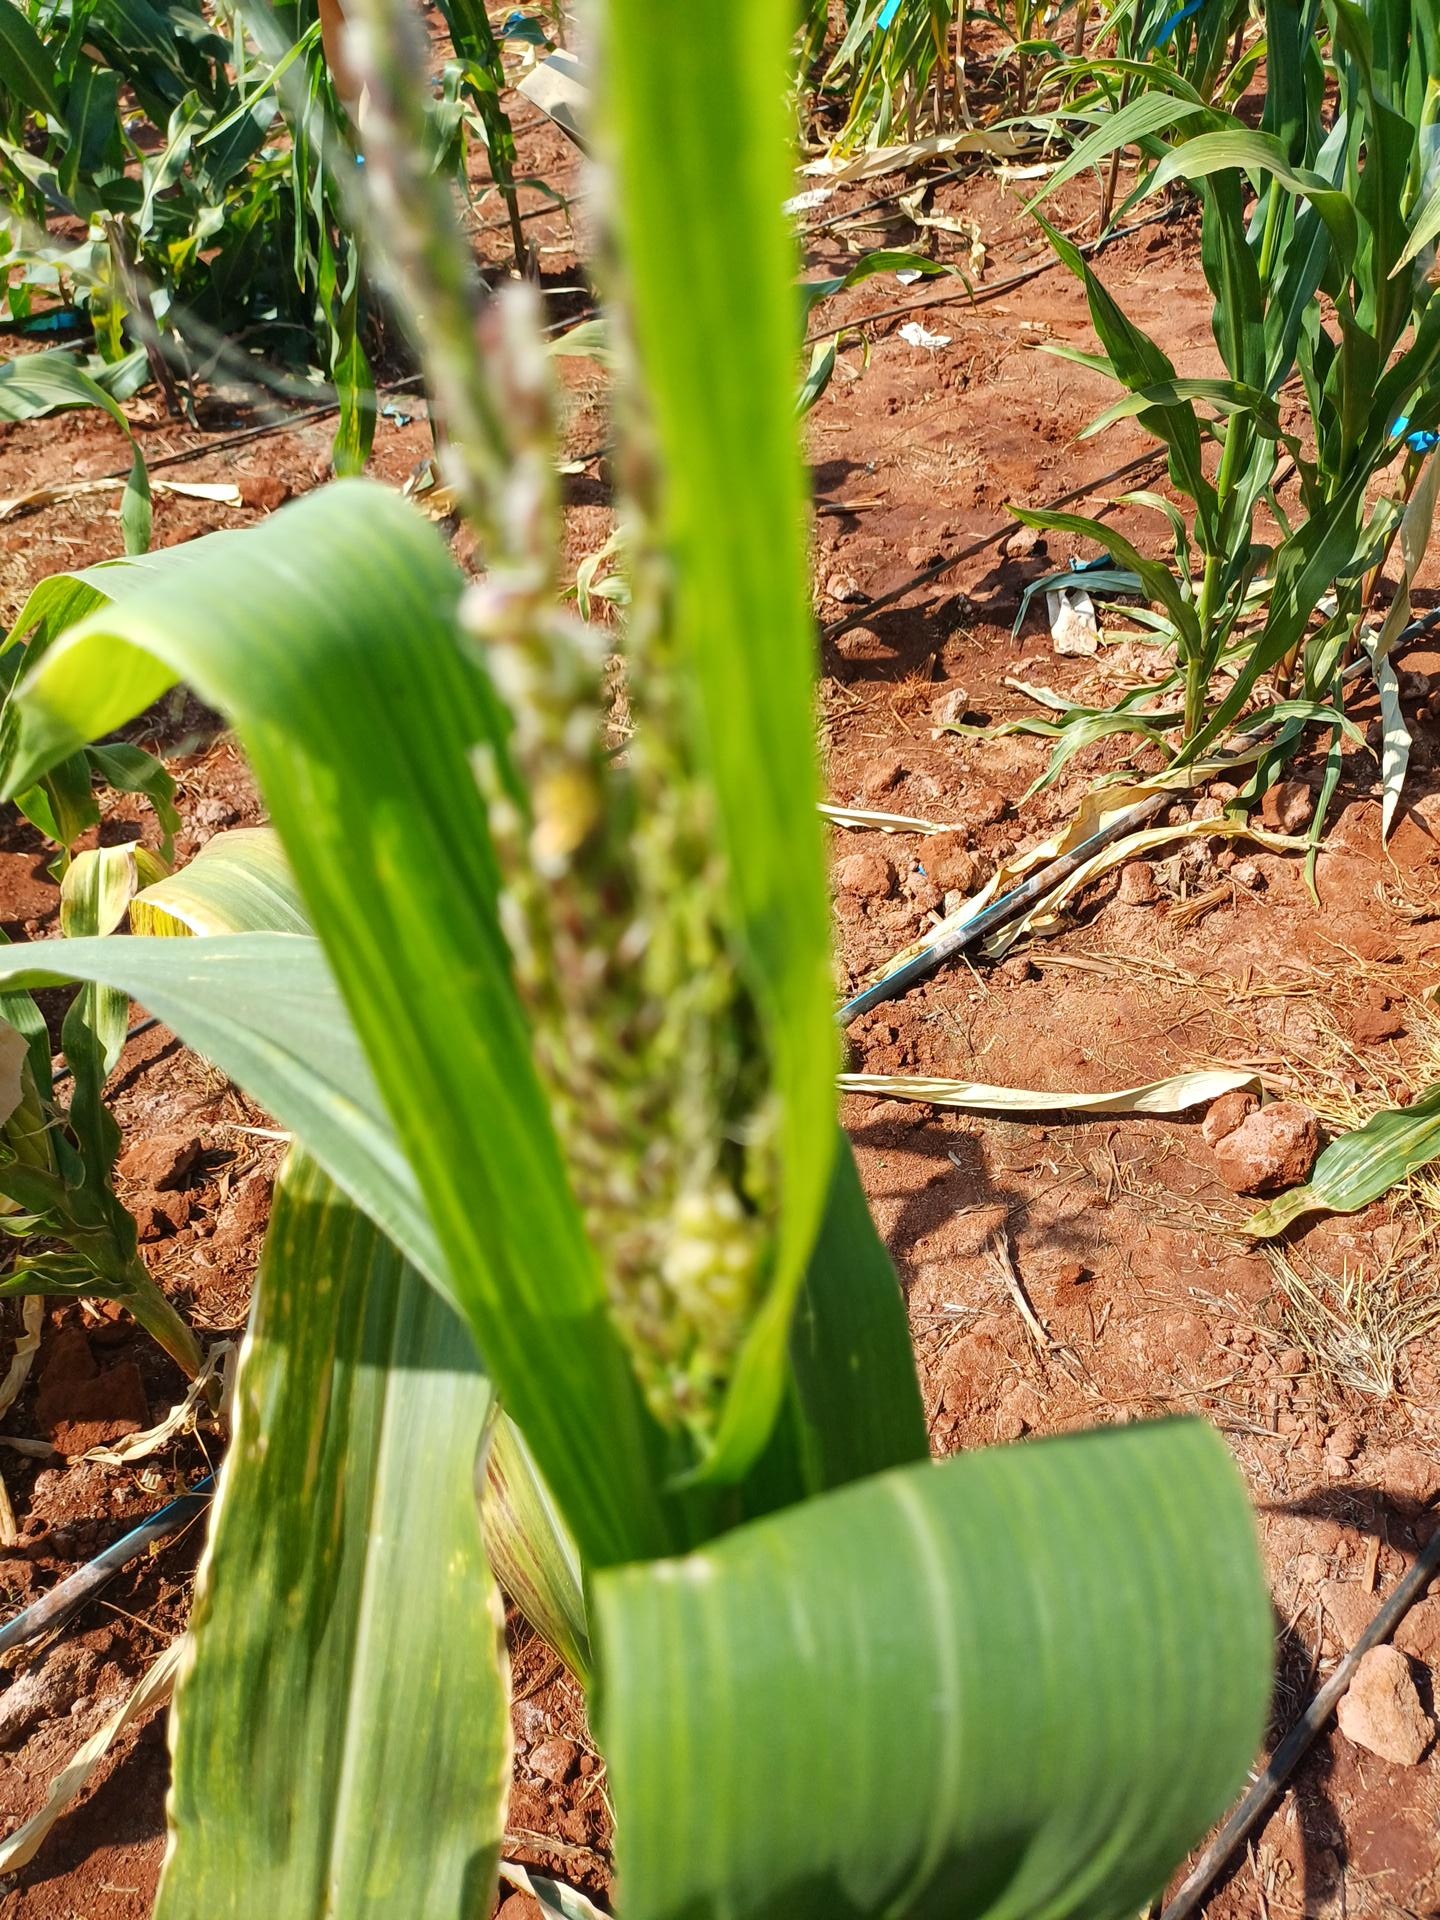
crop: maize
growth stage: flowering
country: Kenya
